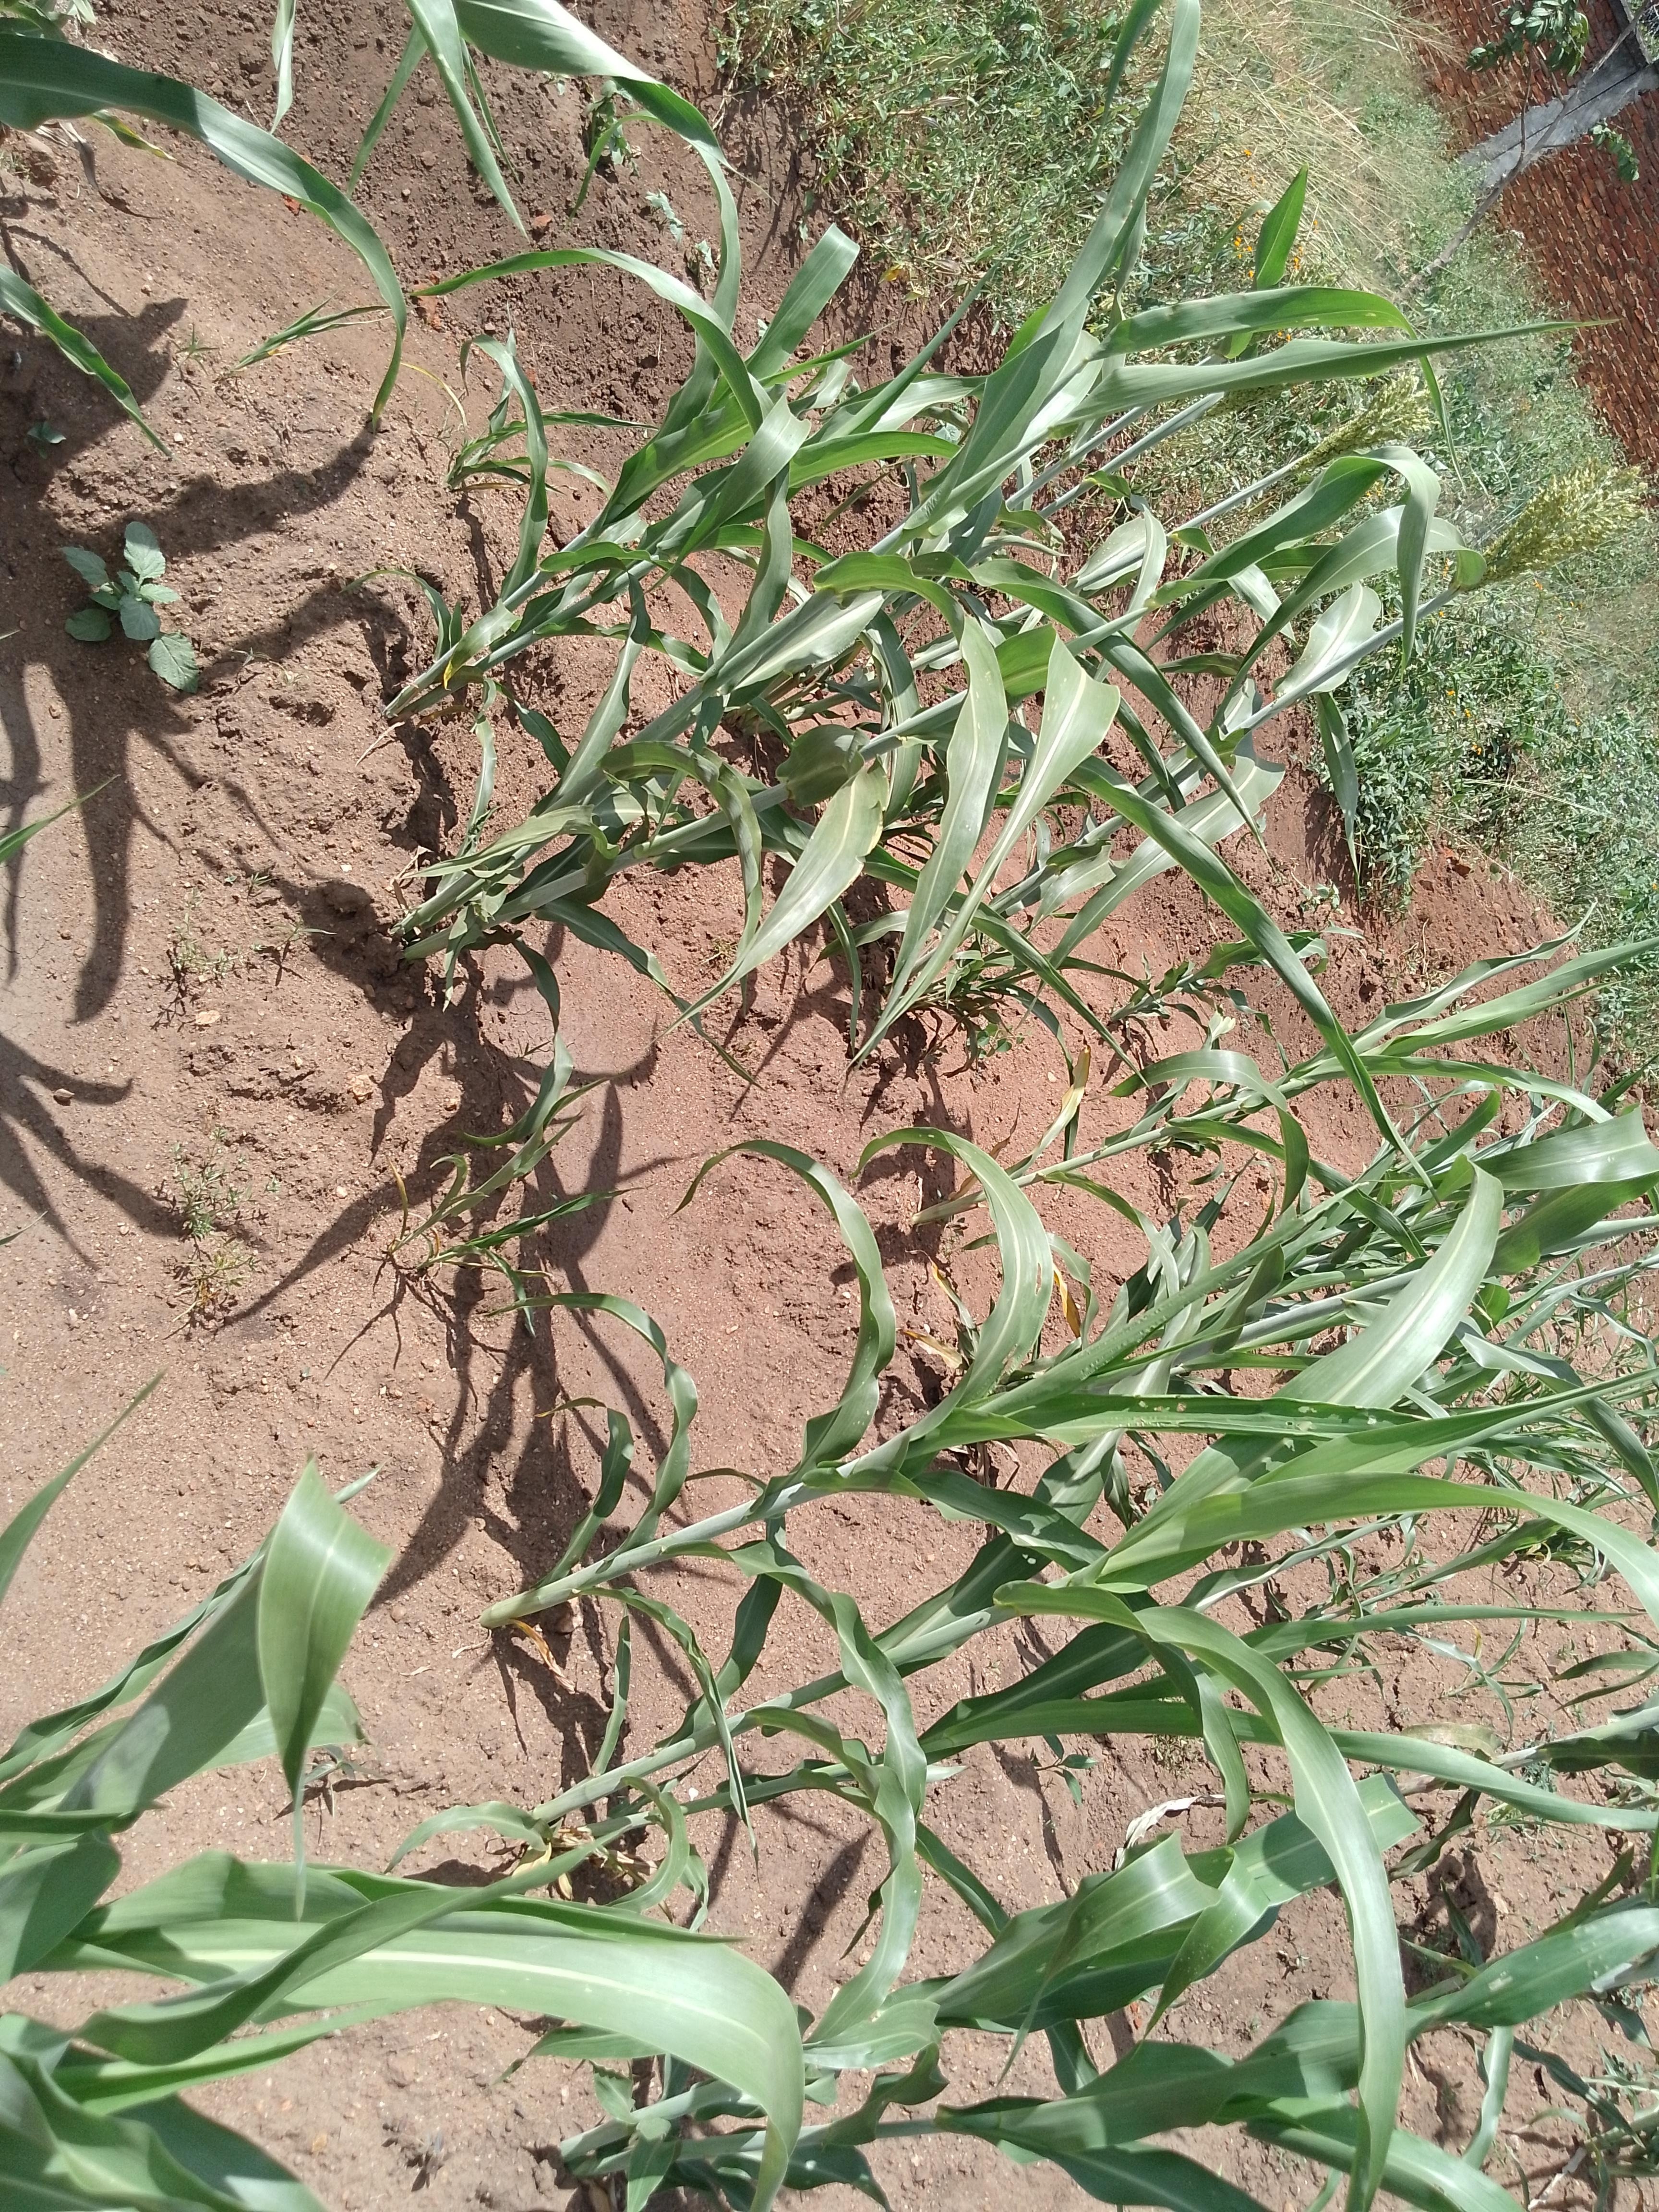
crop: sorghum
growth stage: filling grain
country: Malawi
